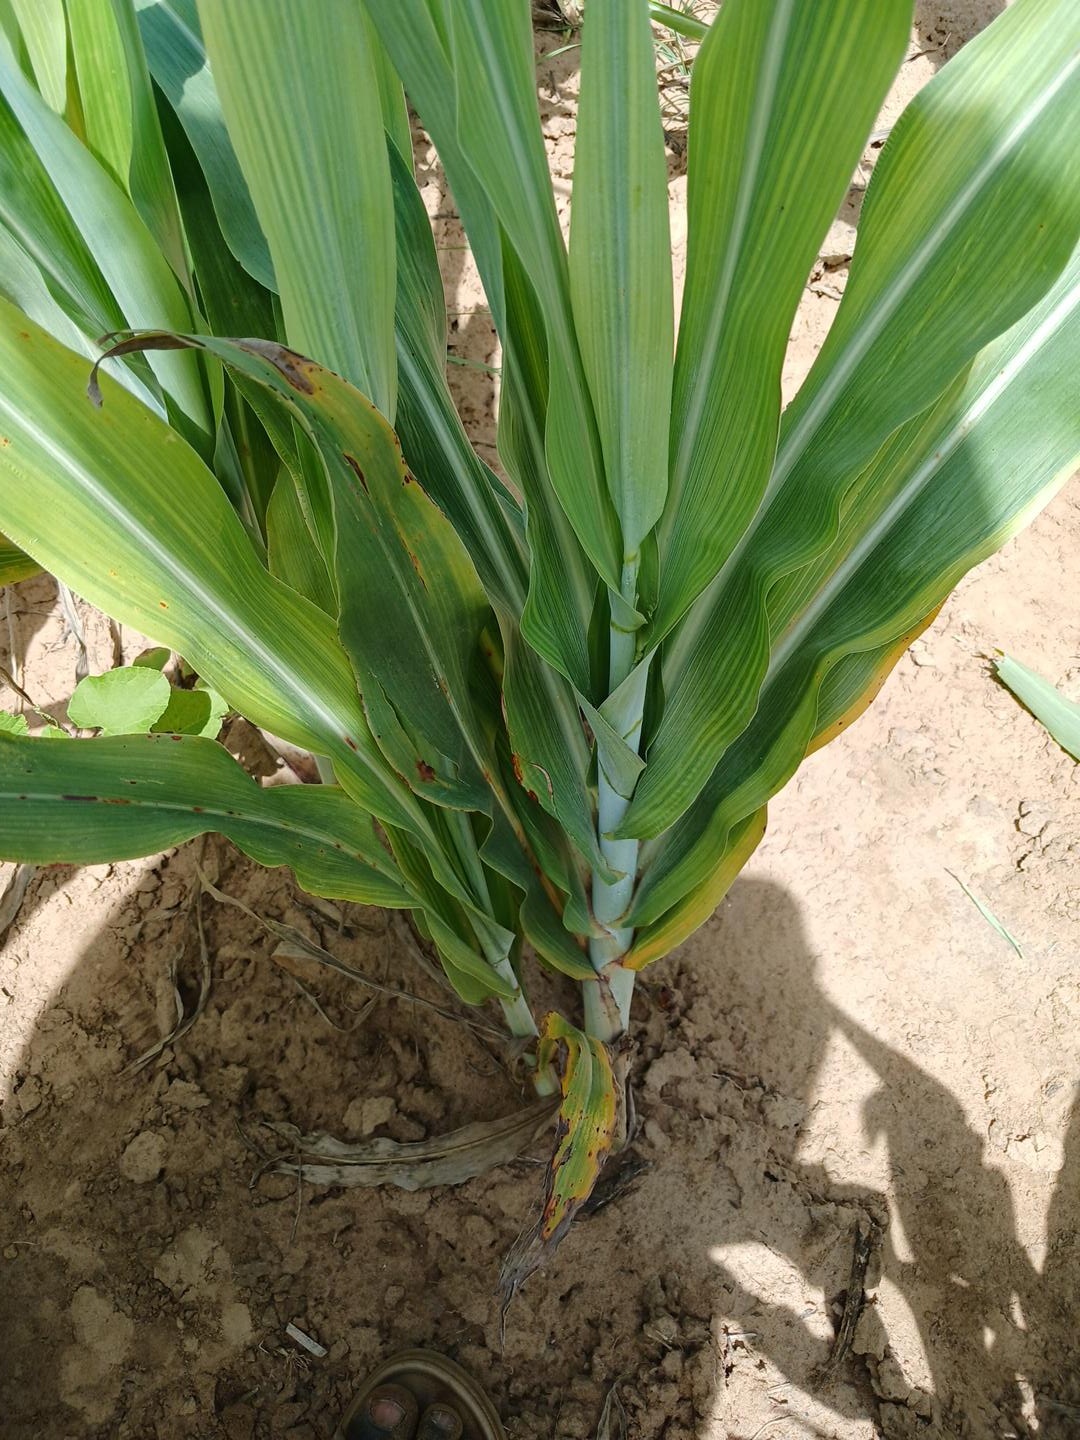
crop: sorghum
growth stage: vegetative
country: Senegal
